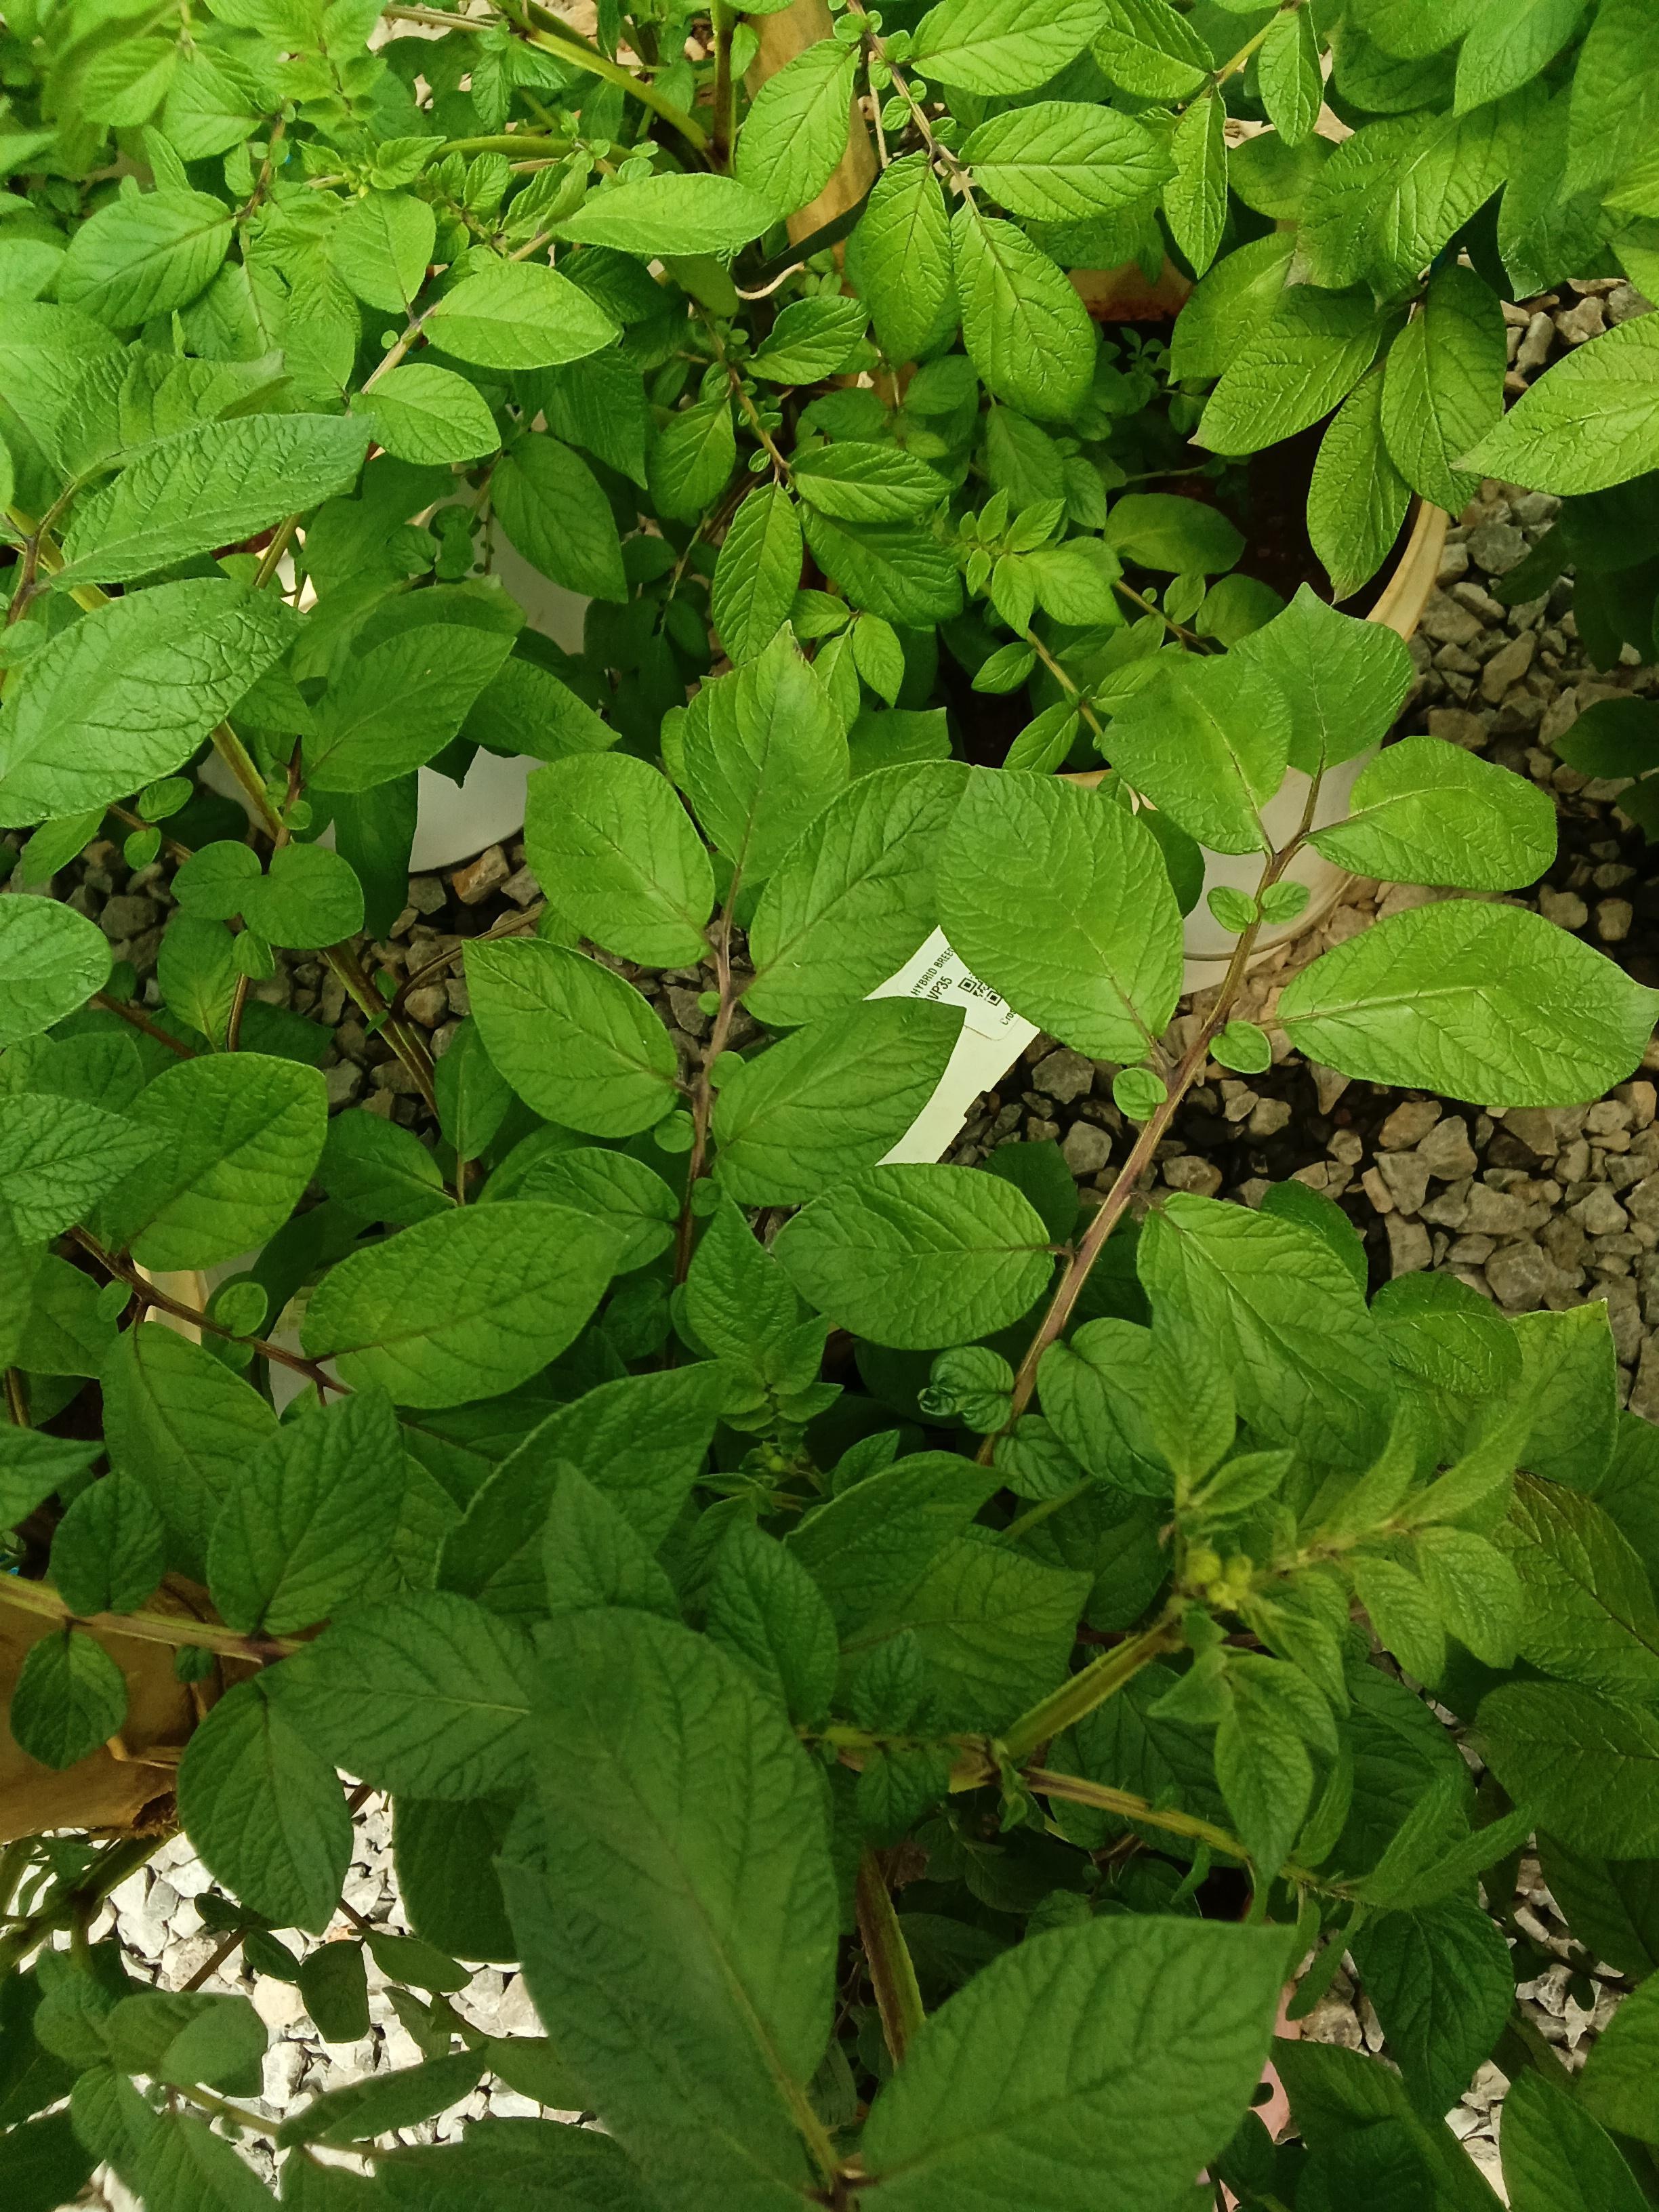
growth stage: vegetative
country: Kenya
